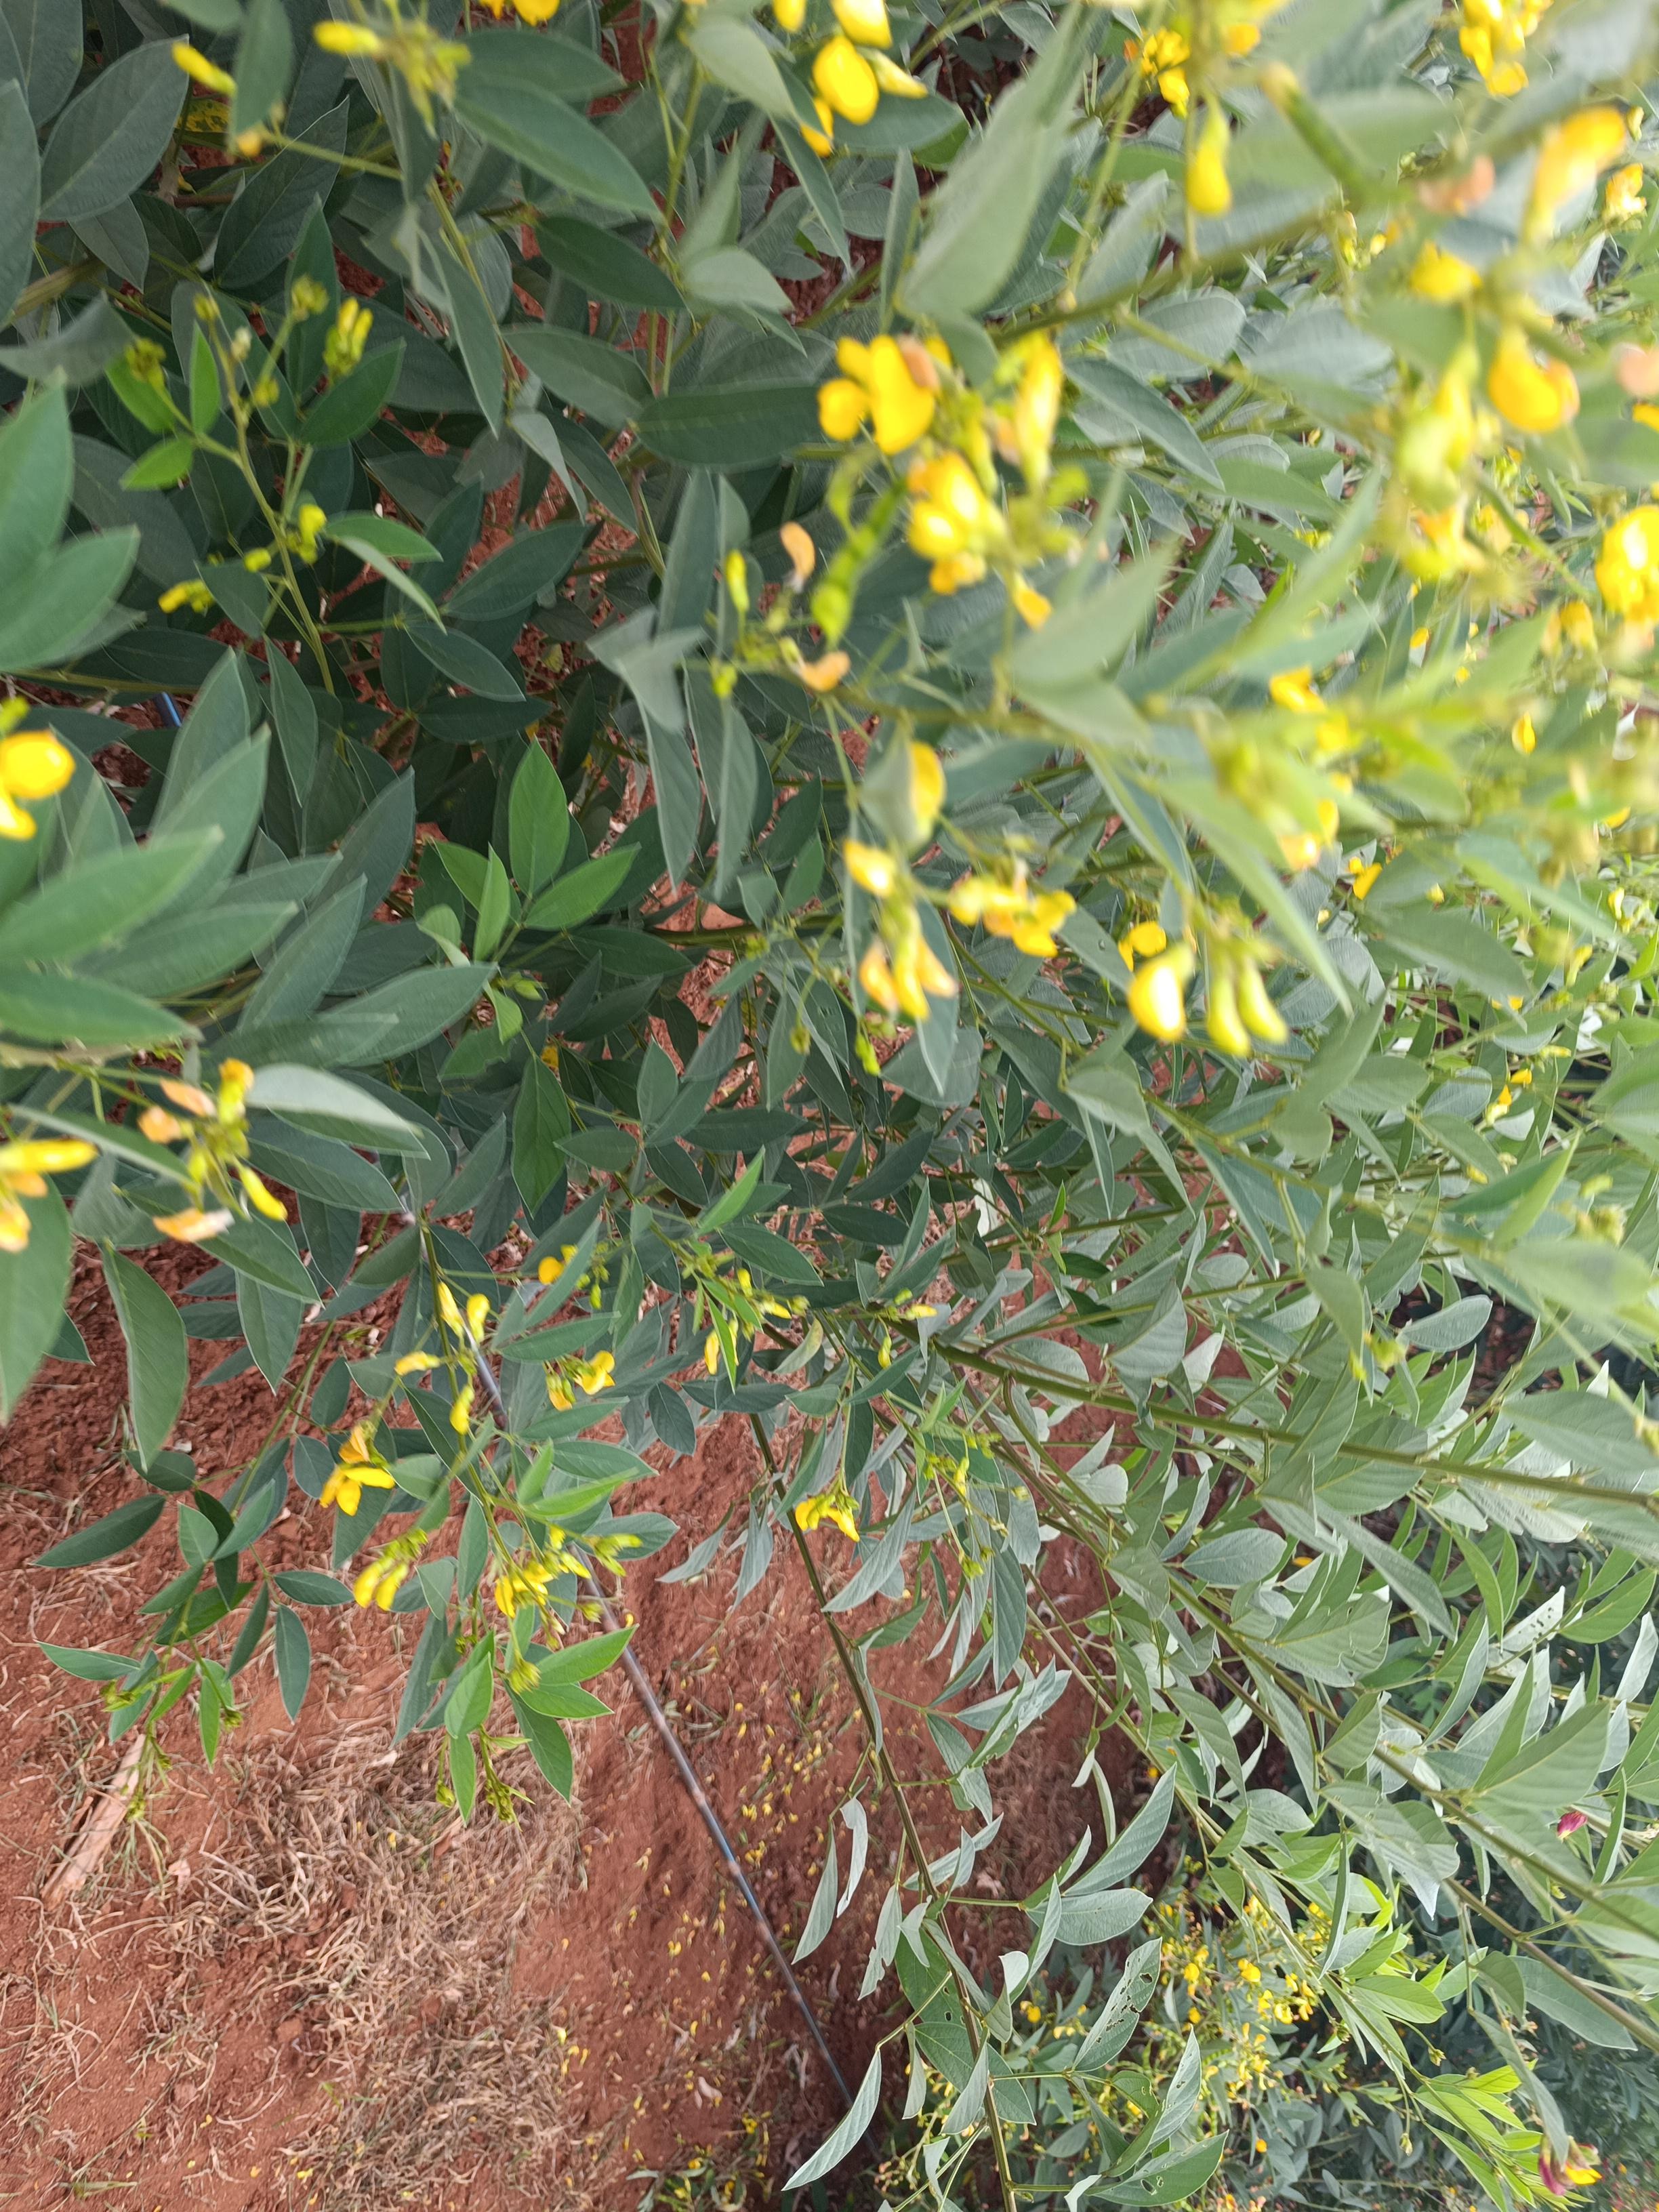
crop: pigeonpea
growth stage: flowering
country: Kenya
